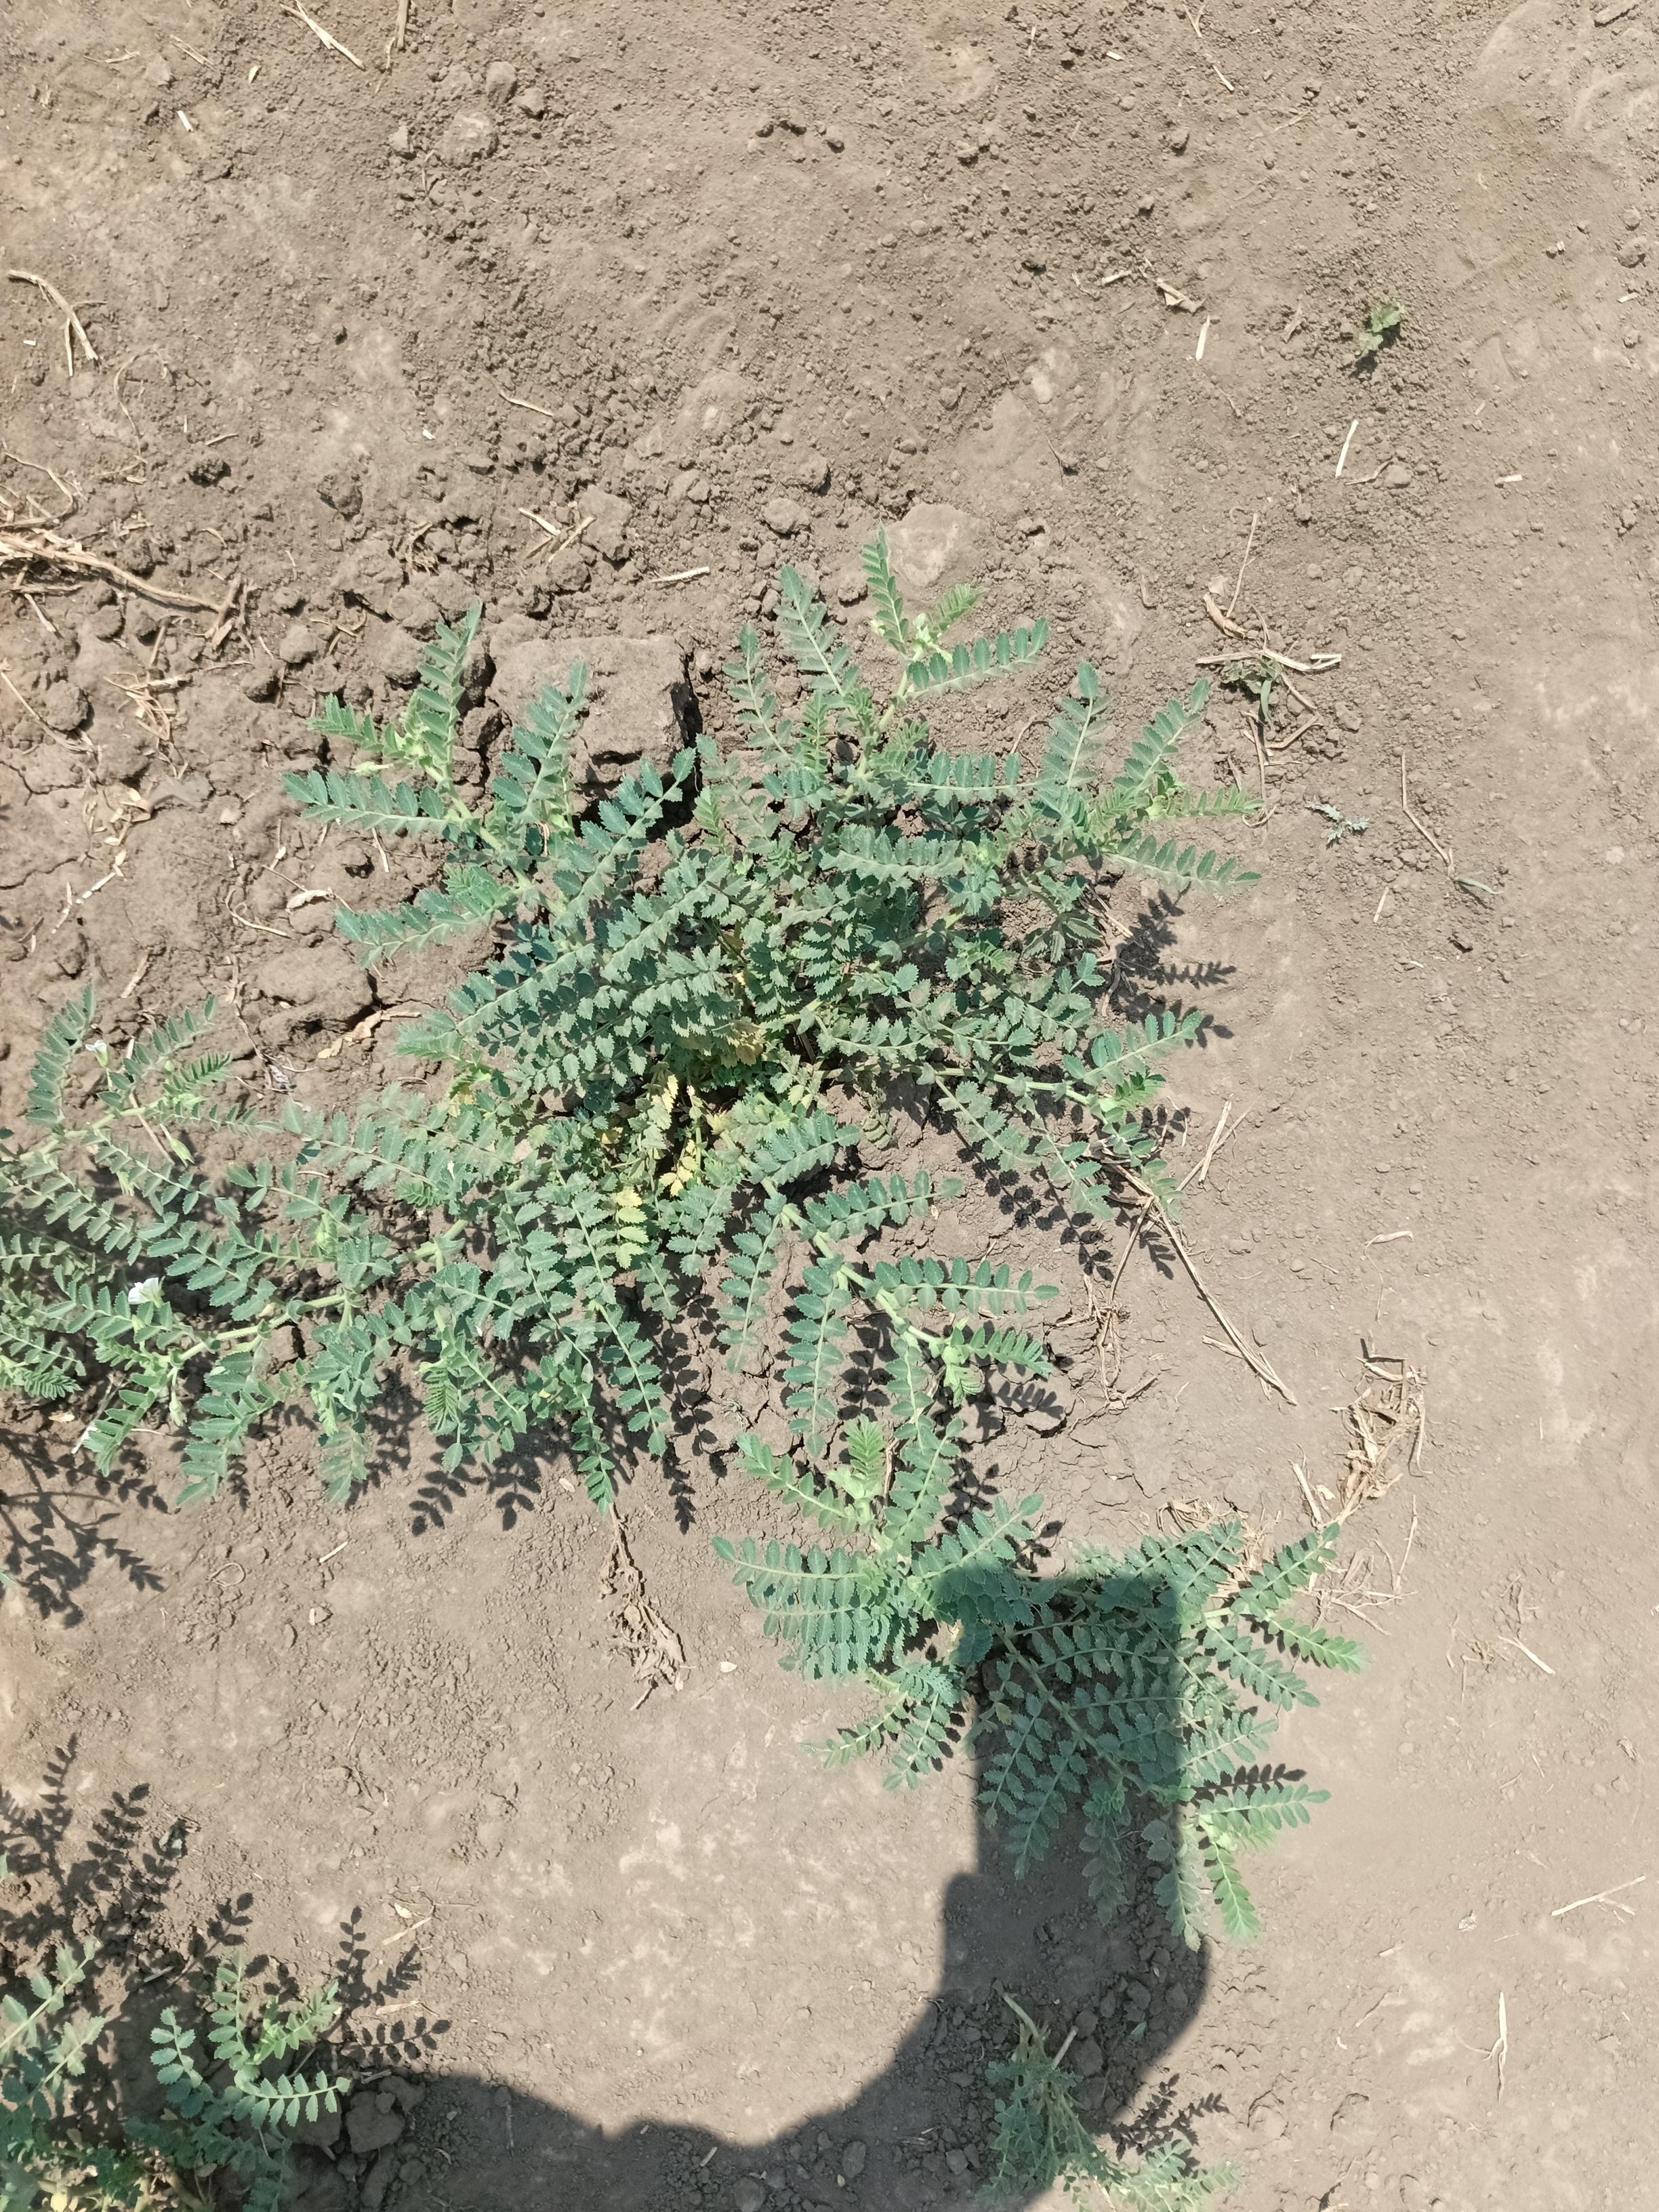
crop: chickpea
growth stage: flowering
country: Tanzania
